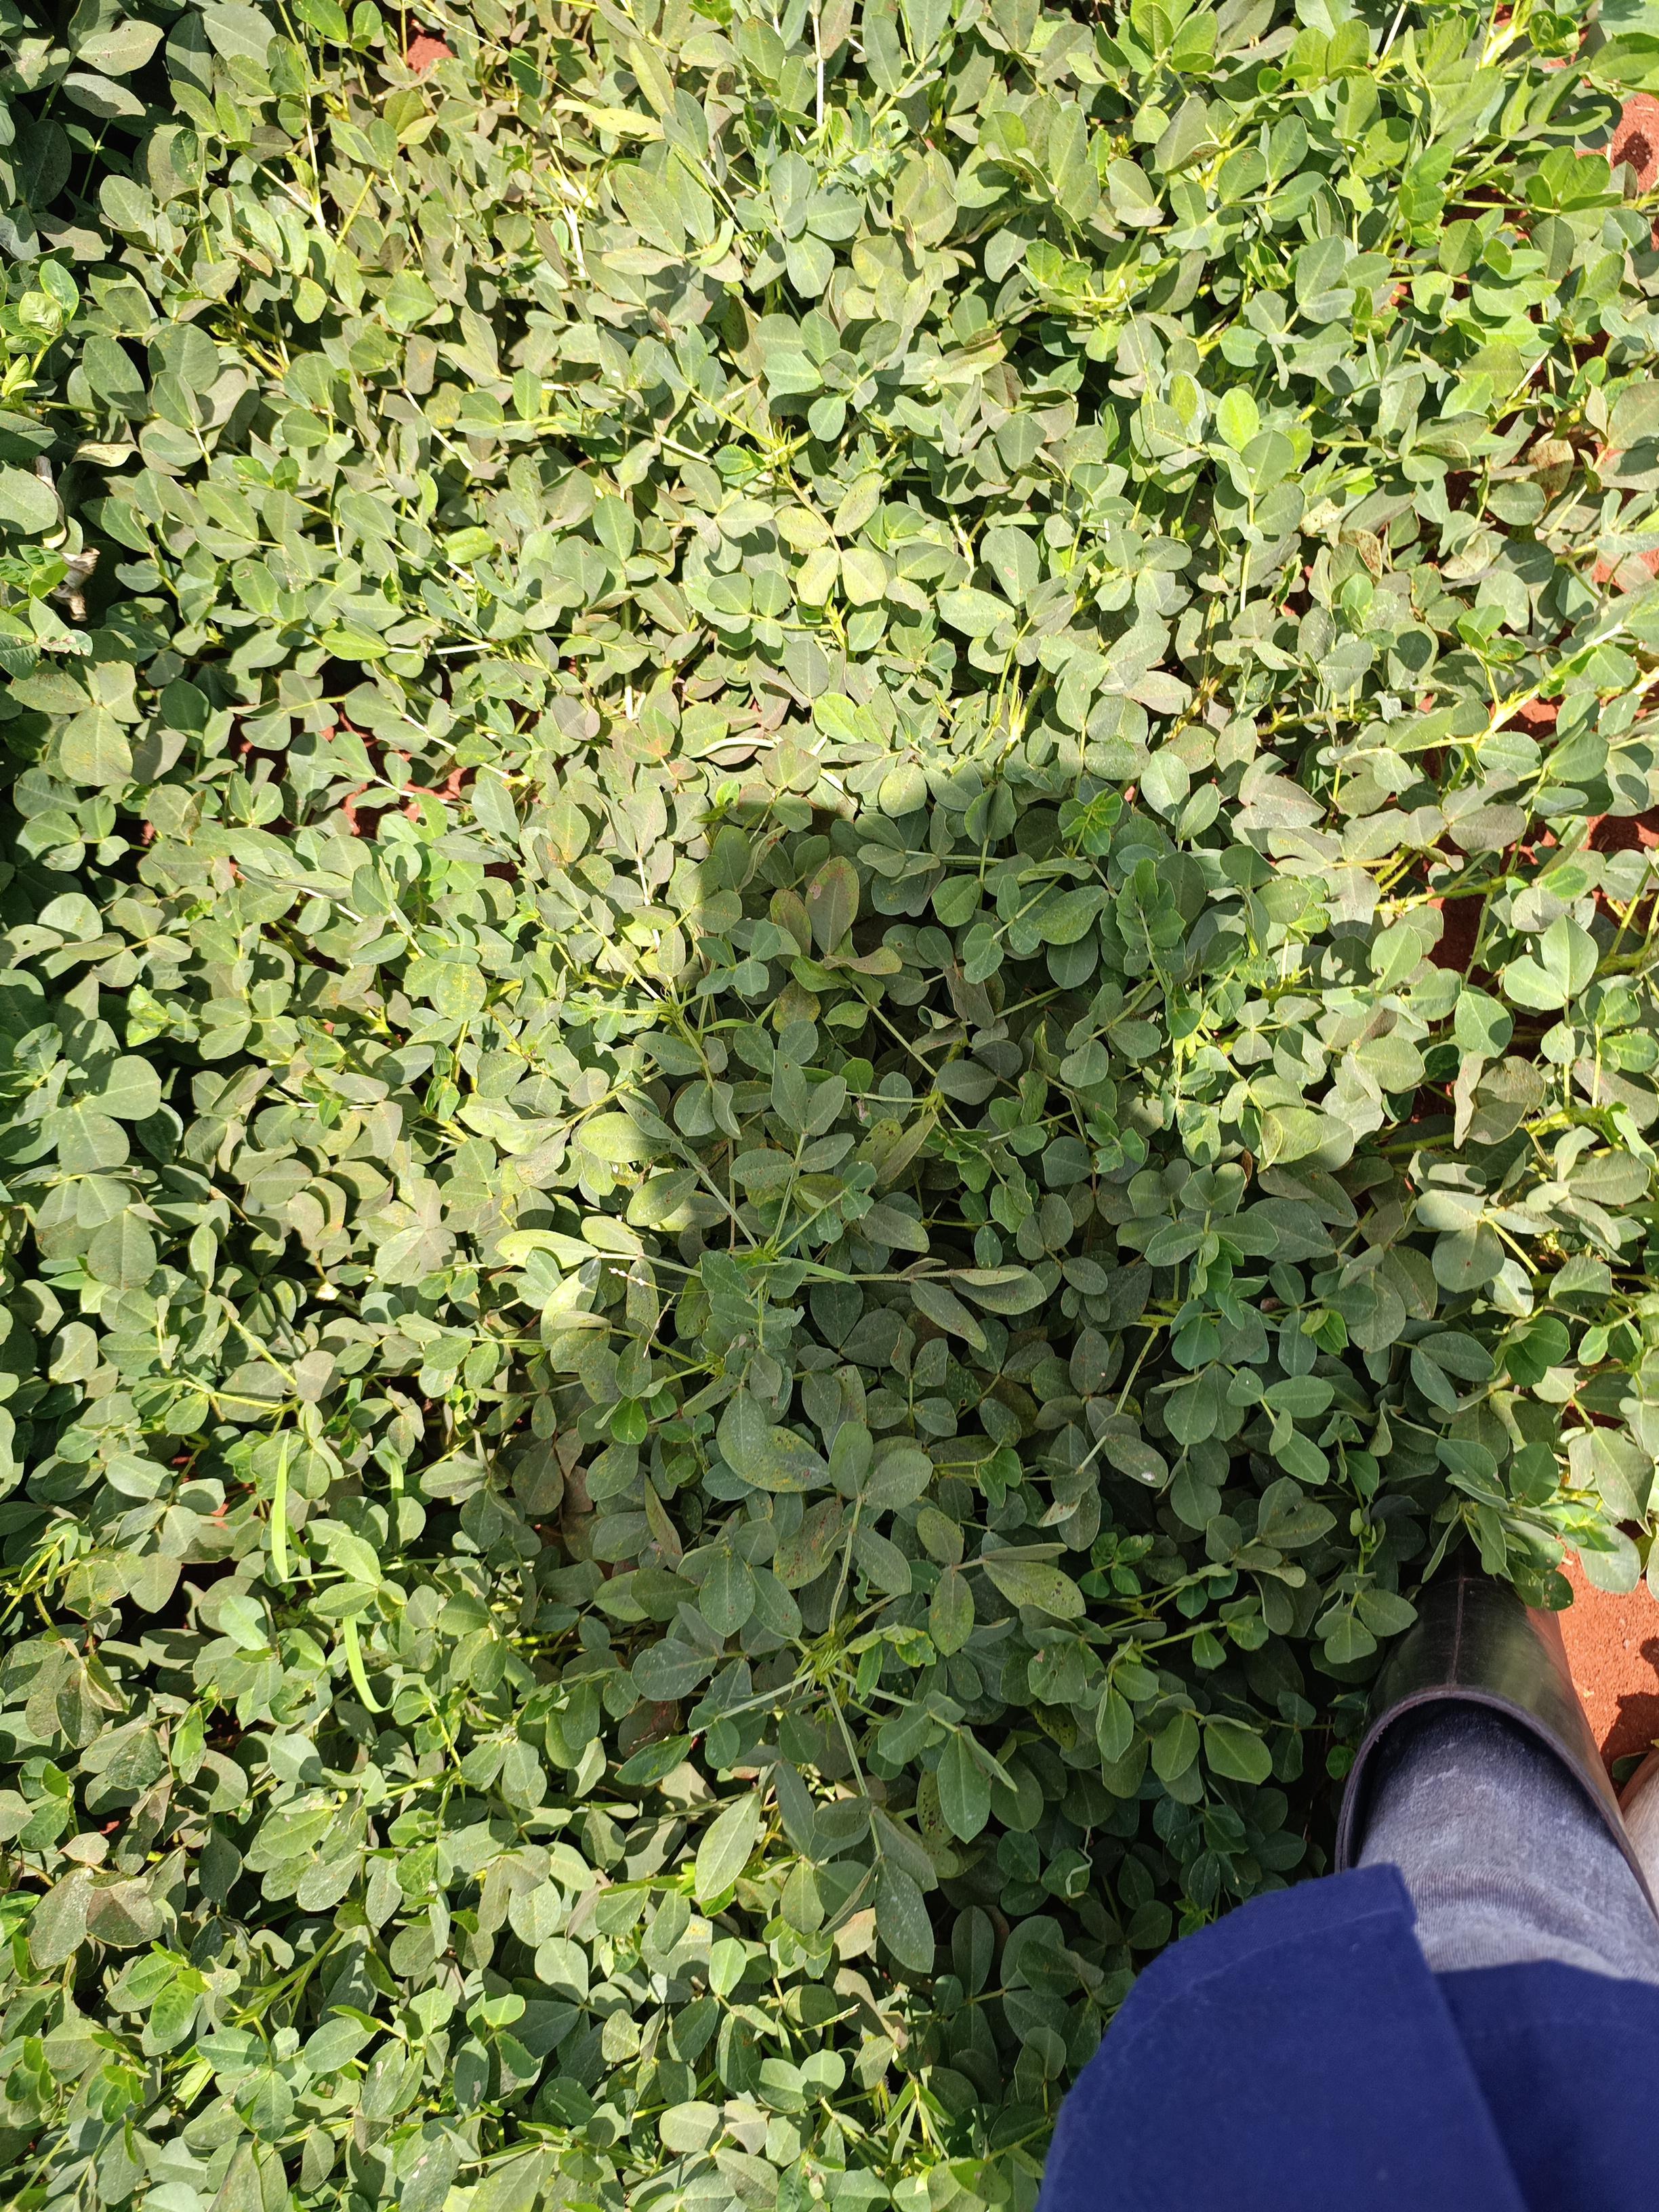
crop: groundnut
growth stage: pegging
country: Kenya
